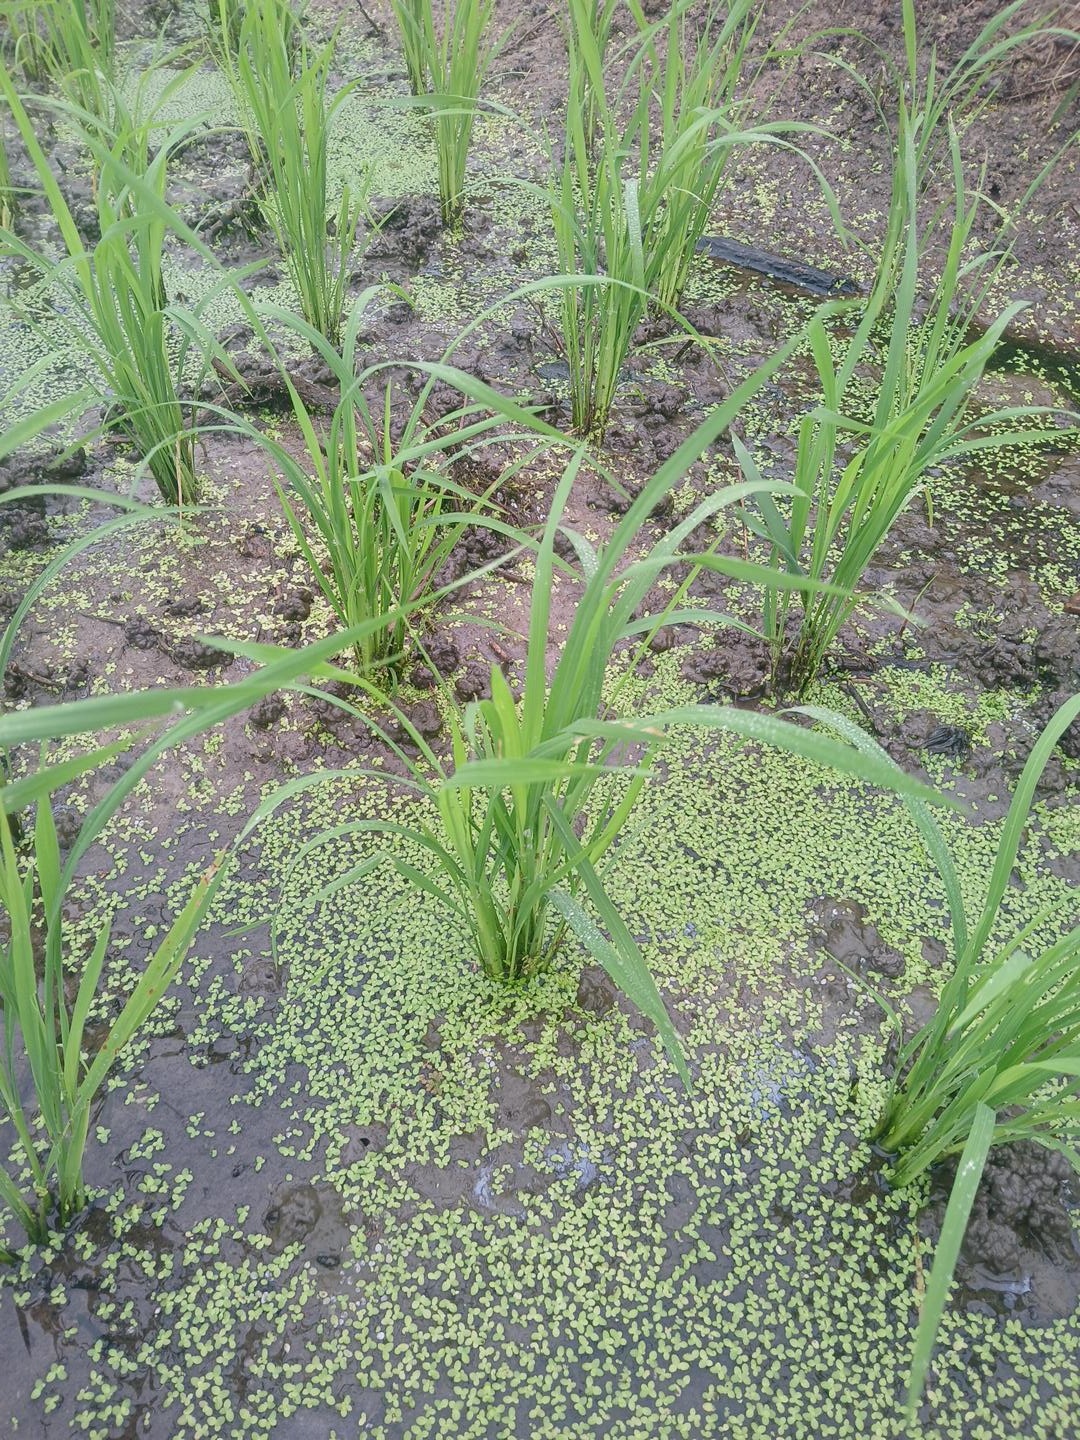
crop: rice
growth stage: tillering
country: Côte d'Ivoire
